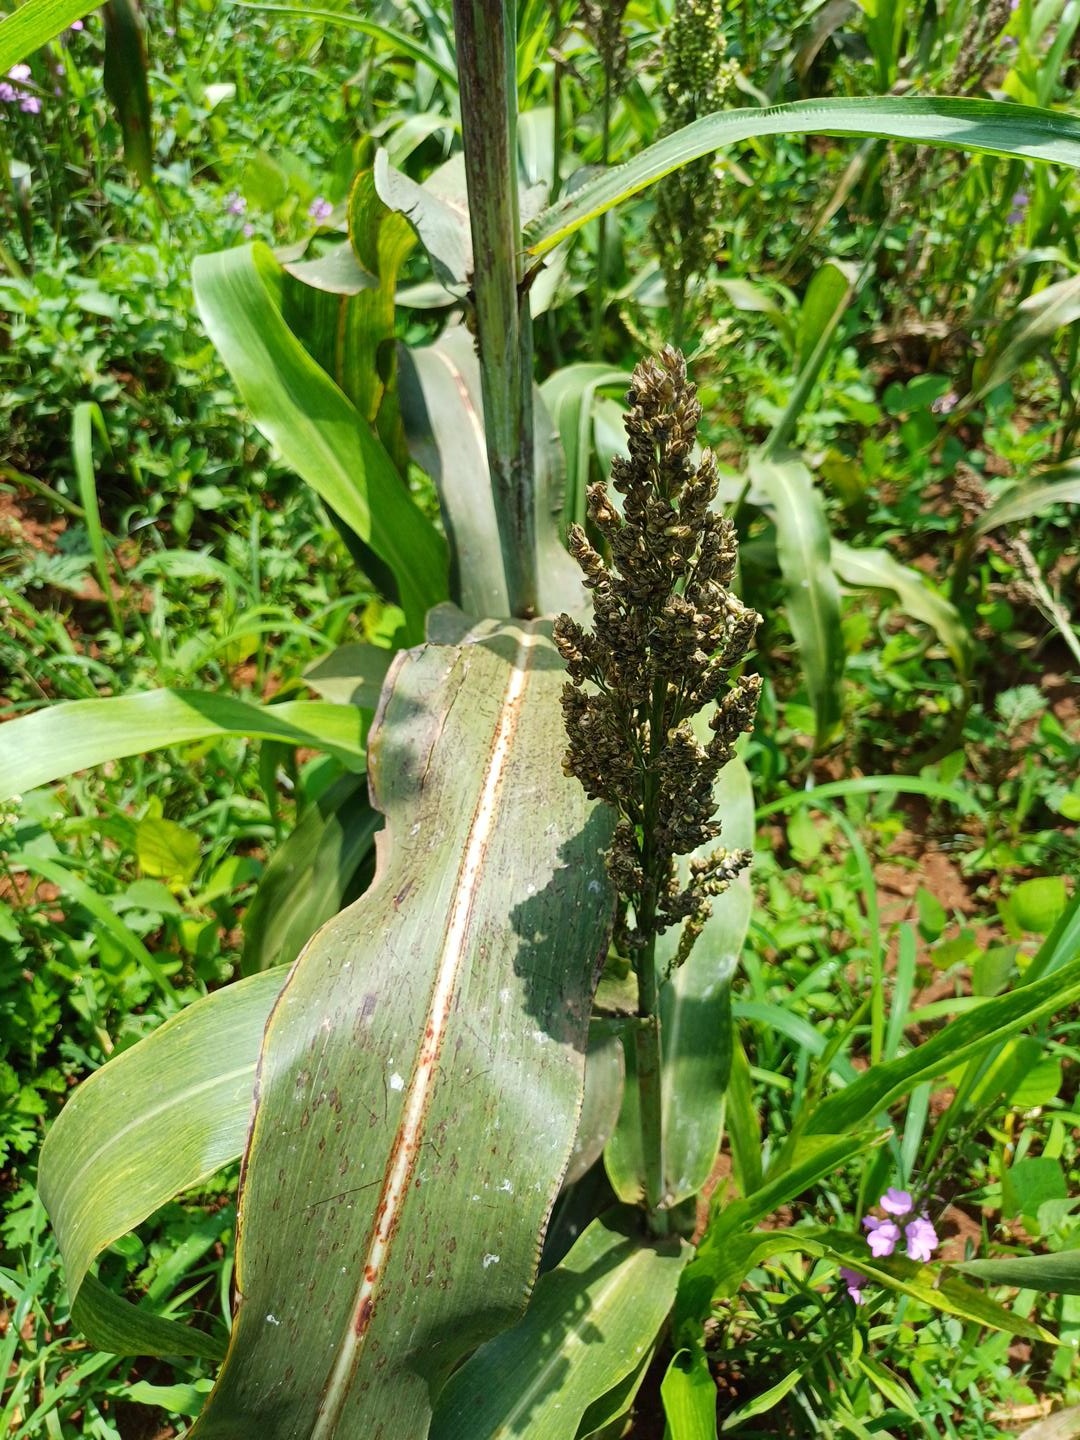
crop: sorghum
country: Kenya
